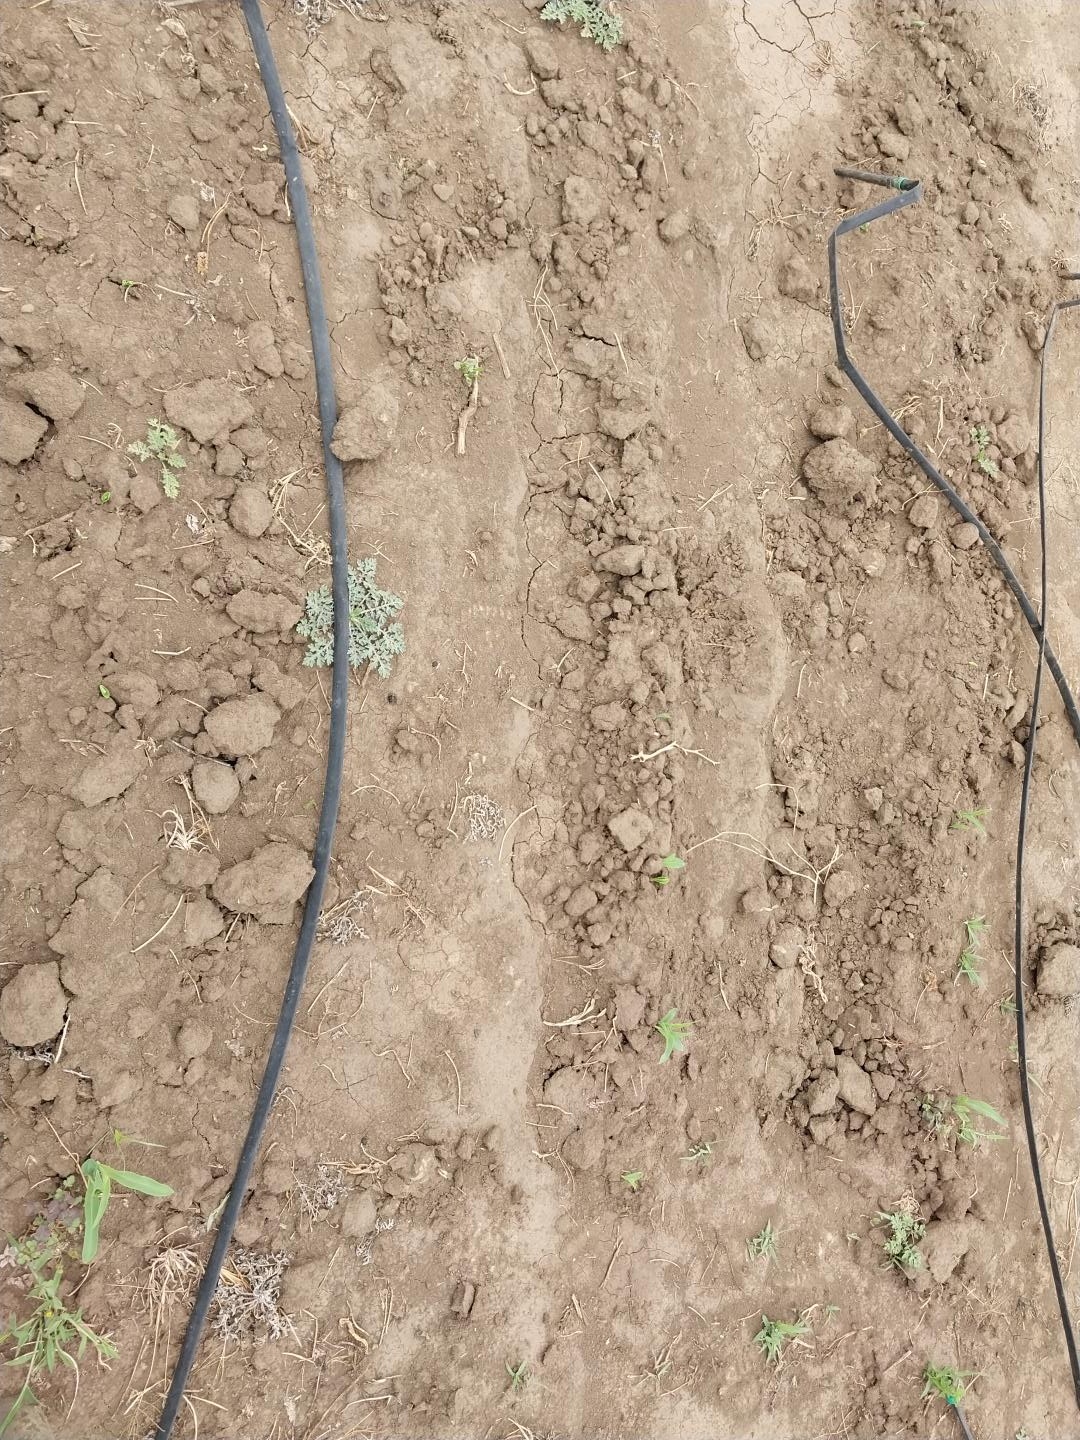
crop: maize
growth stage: emergence
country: Tanzania
